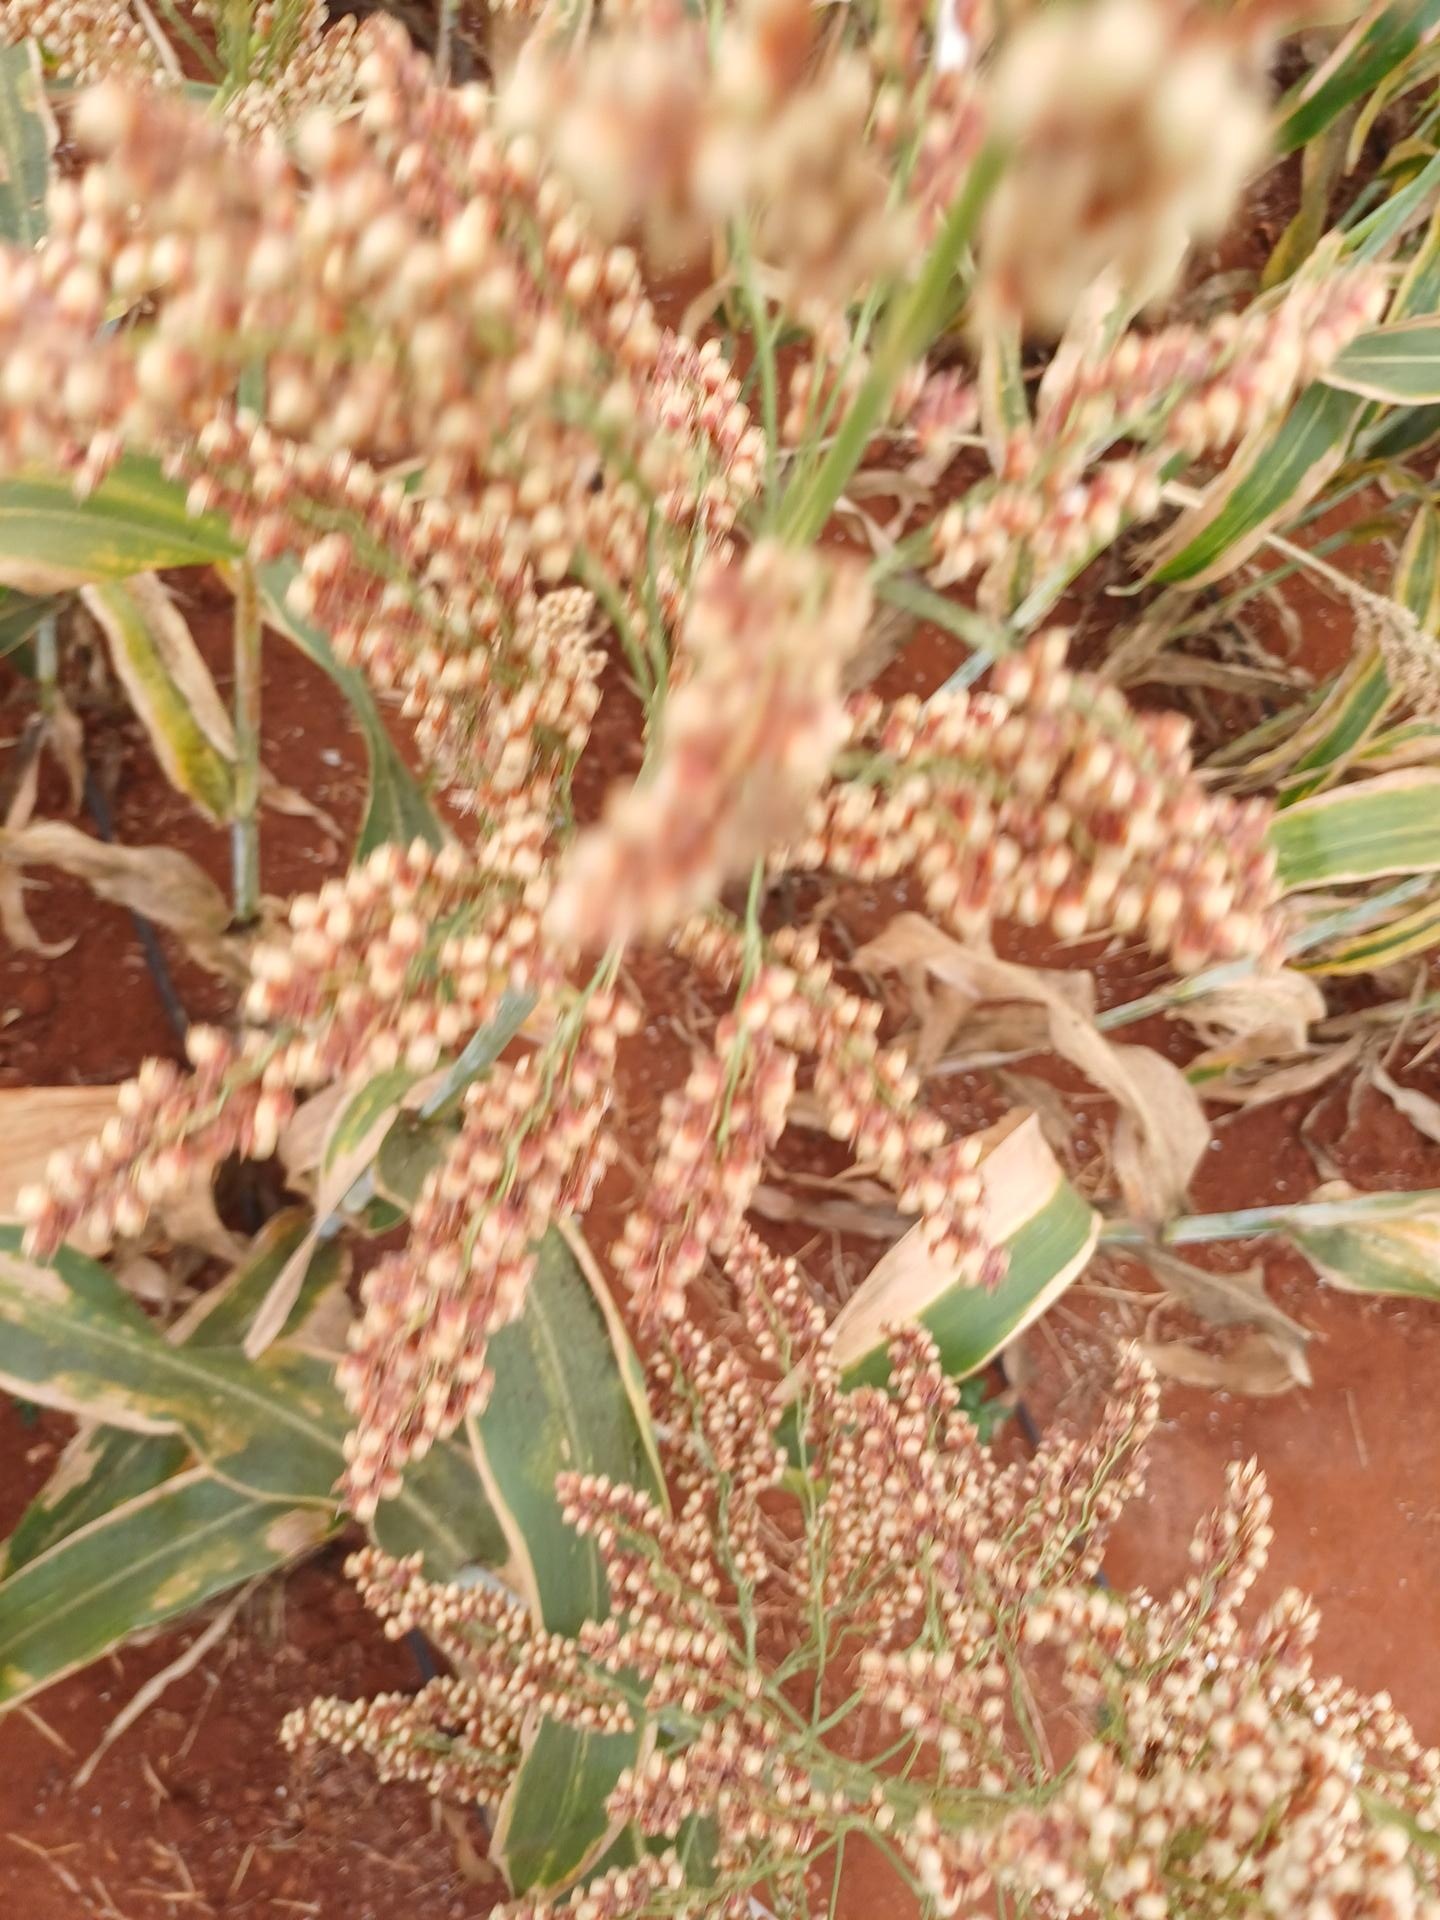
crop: sorghum
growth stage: maturity
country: Kenya
